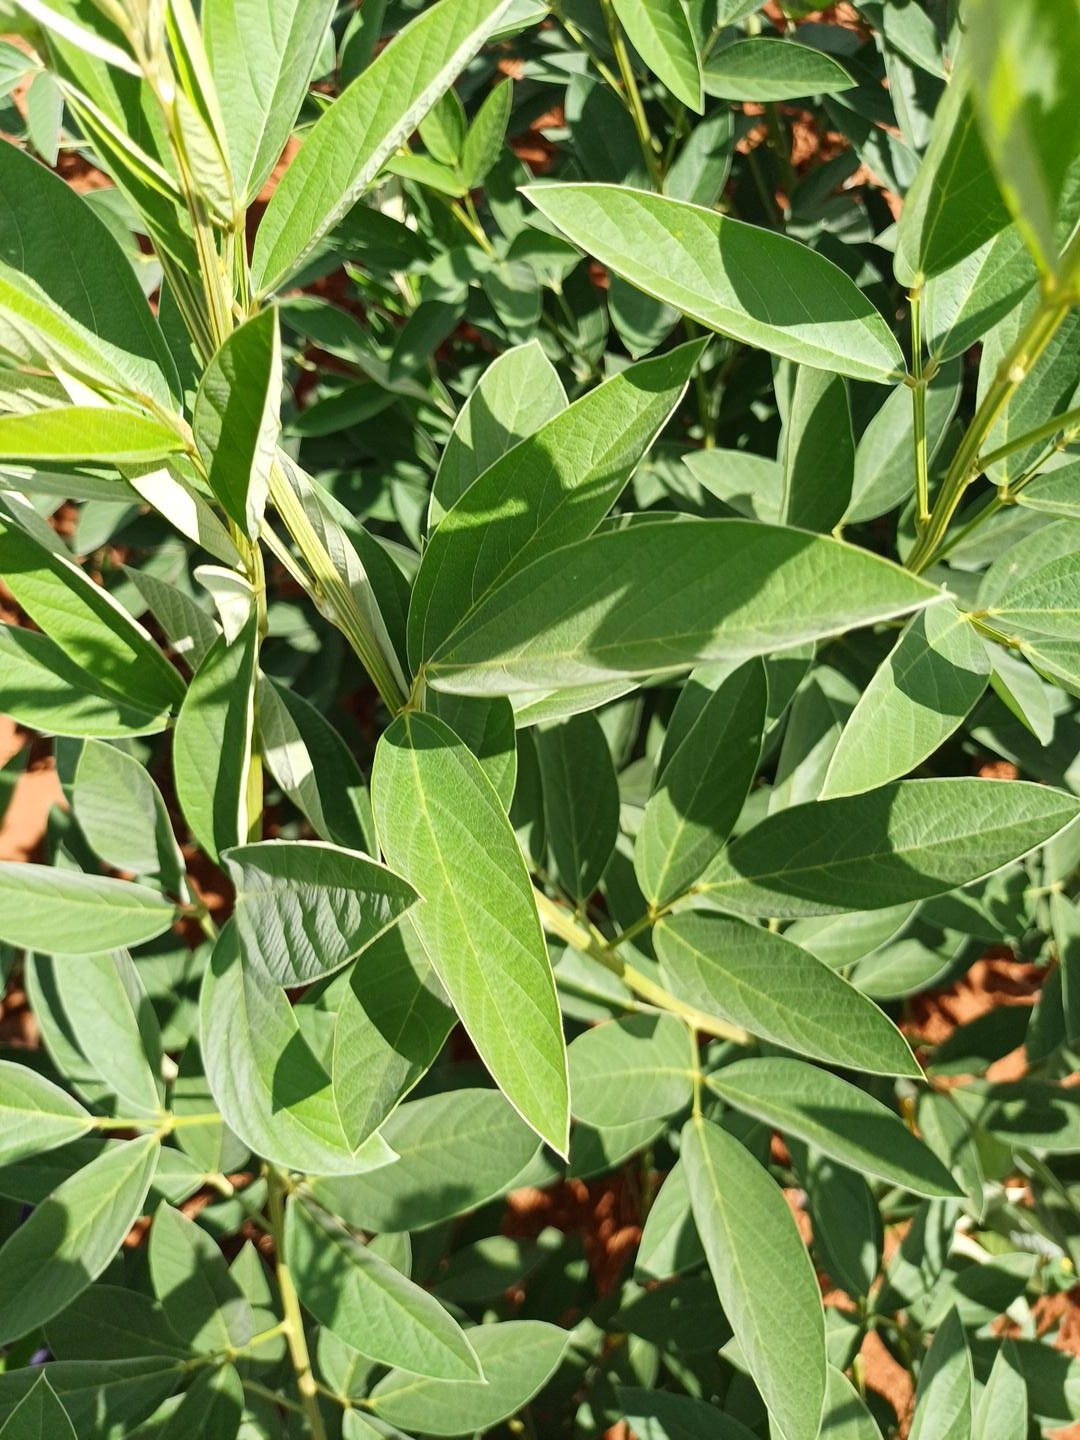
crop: pigeonpea
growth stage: flowering
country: Kenya
